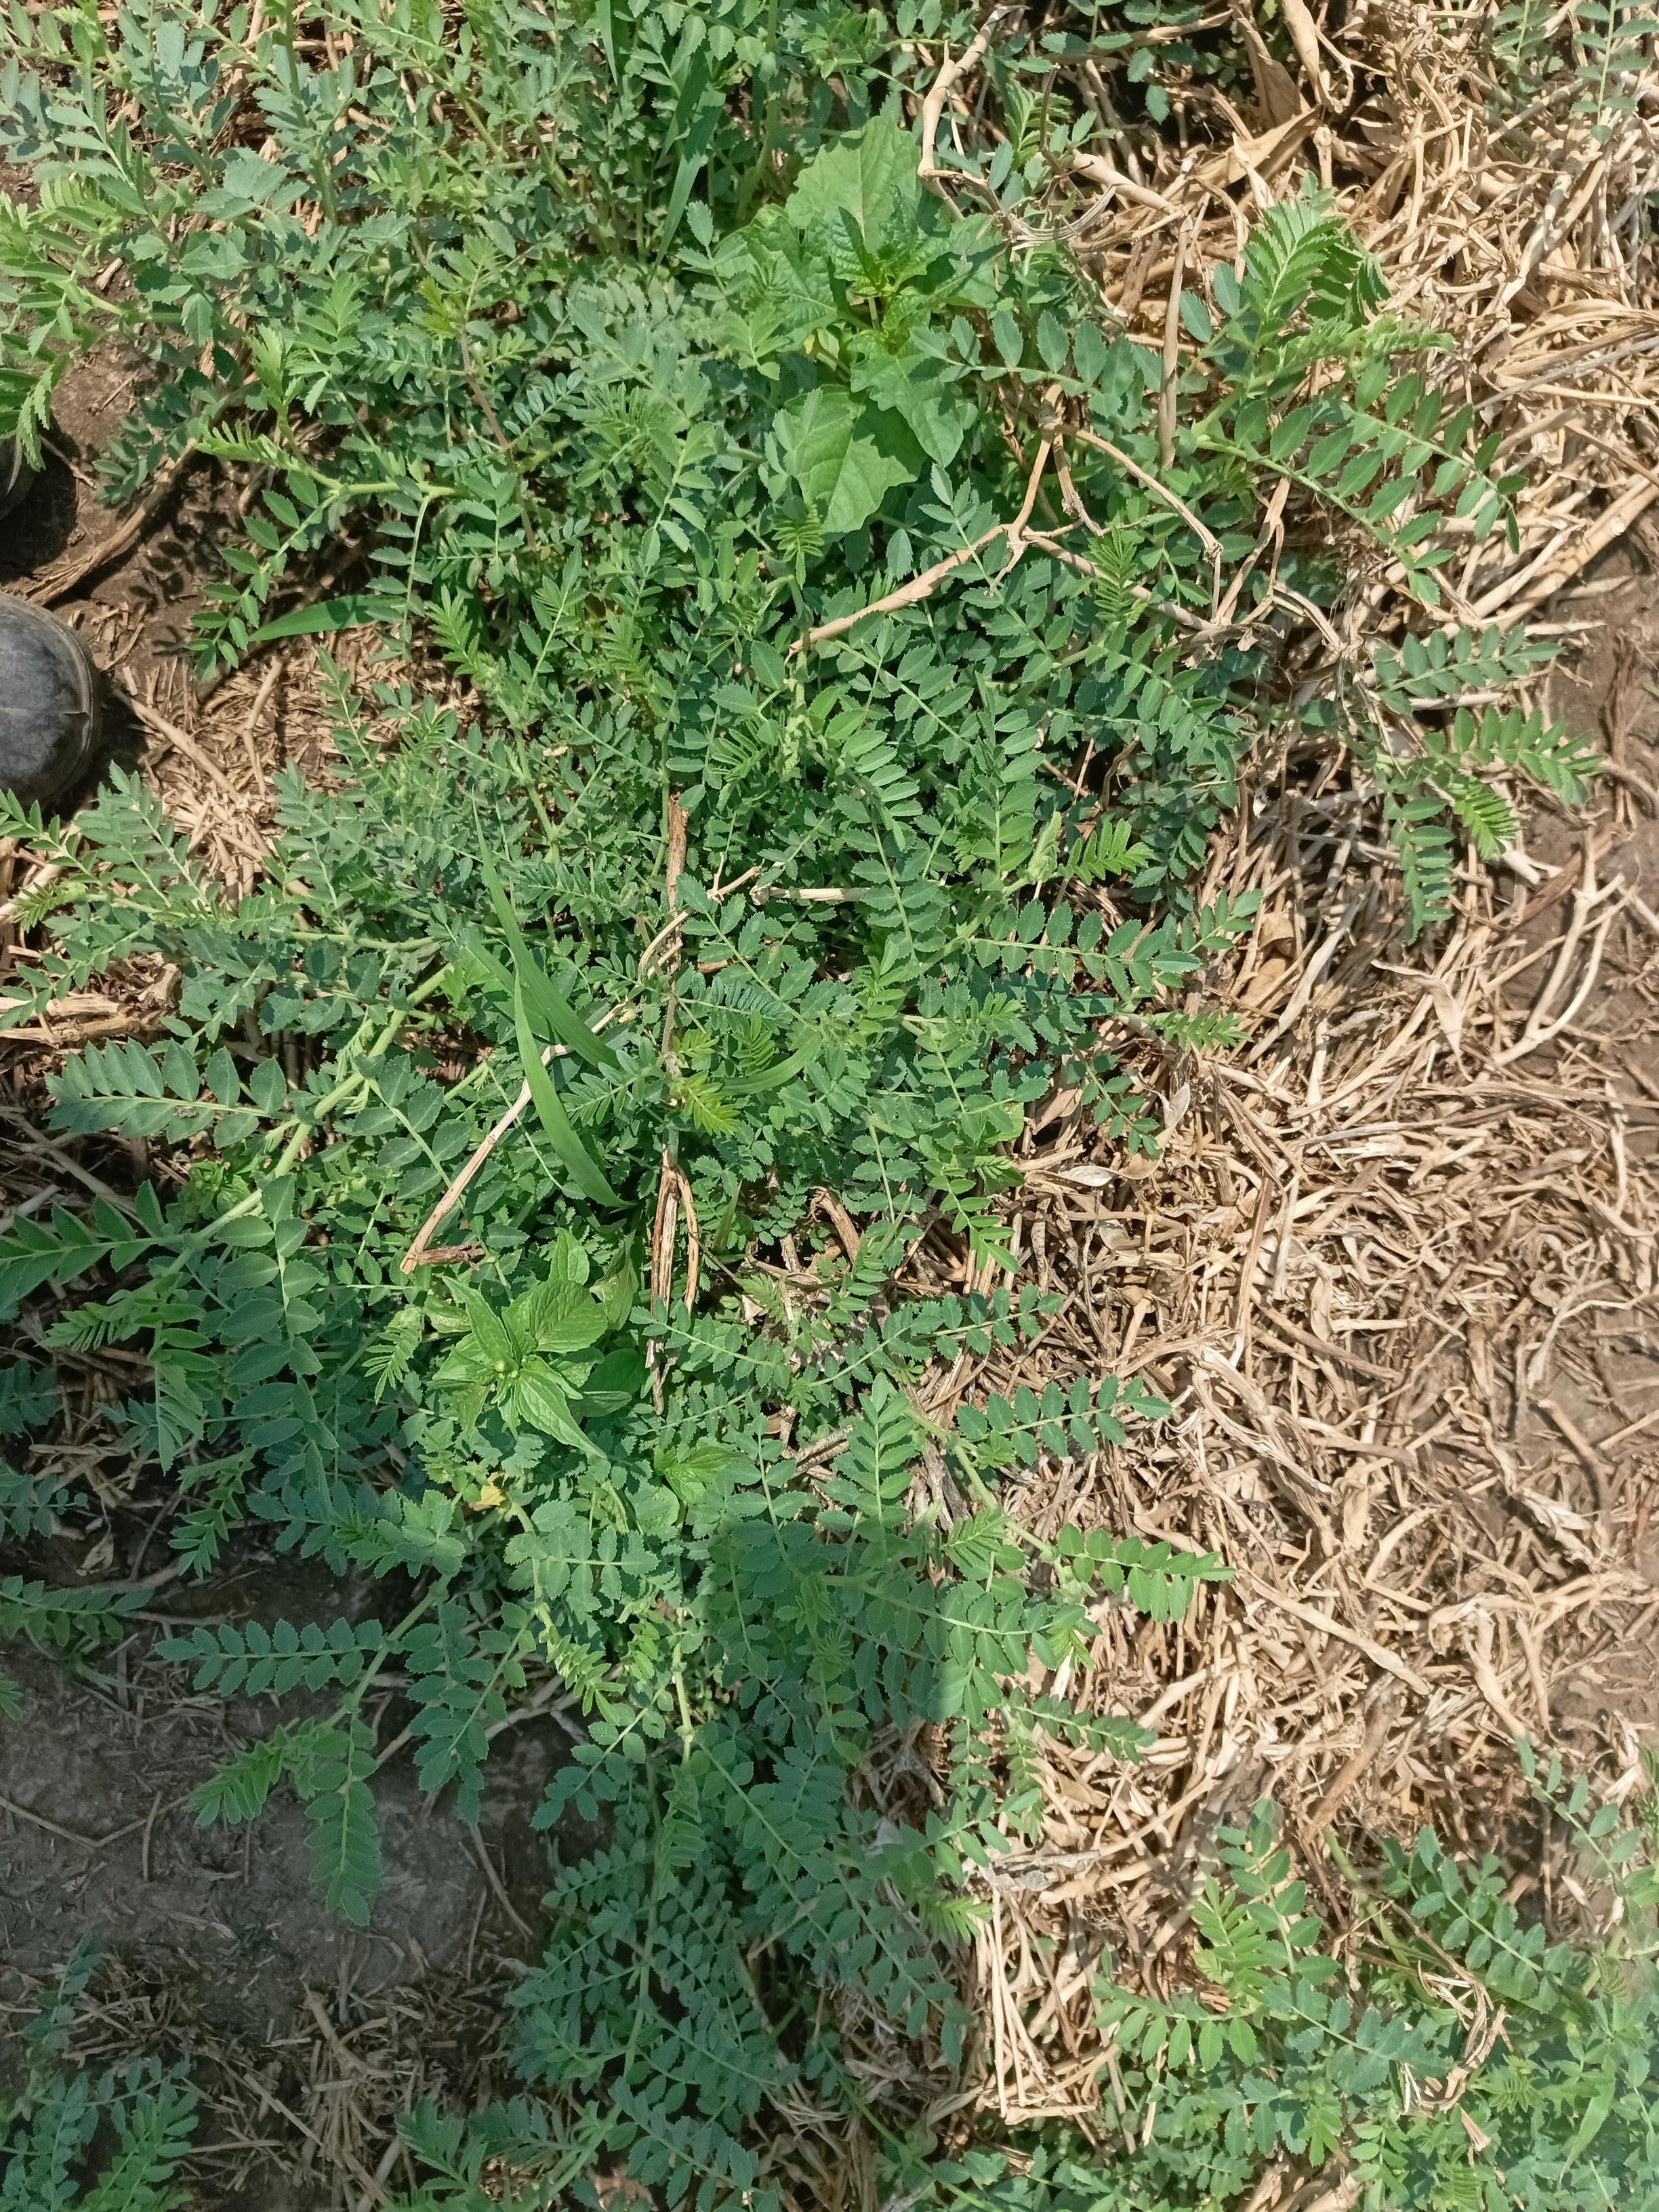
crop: chickpea
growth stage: flowering
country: Tanzania
